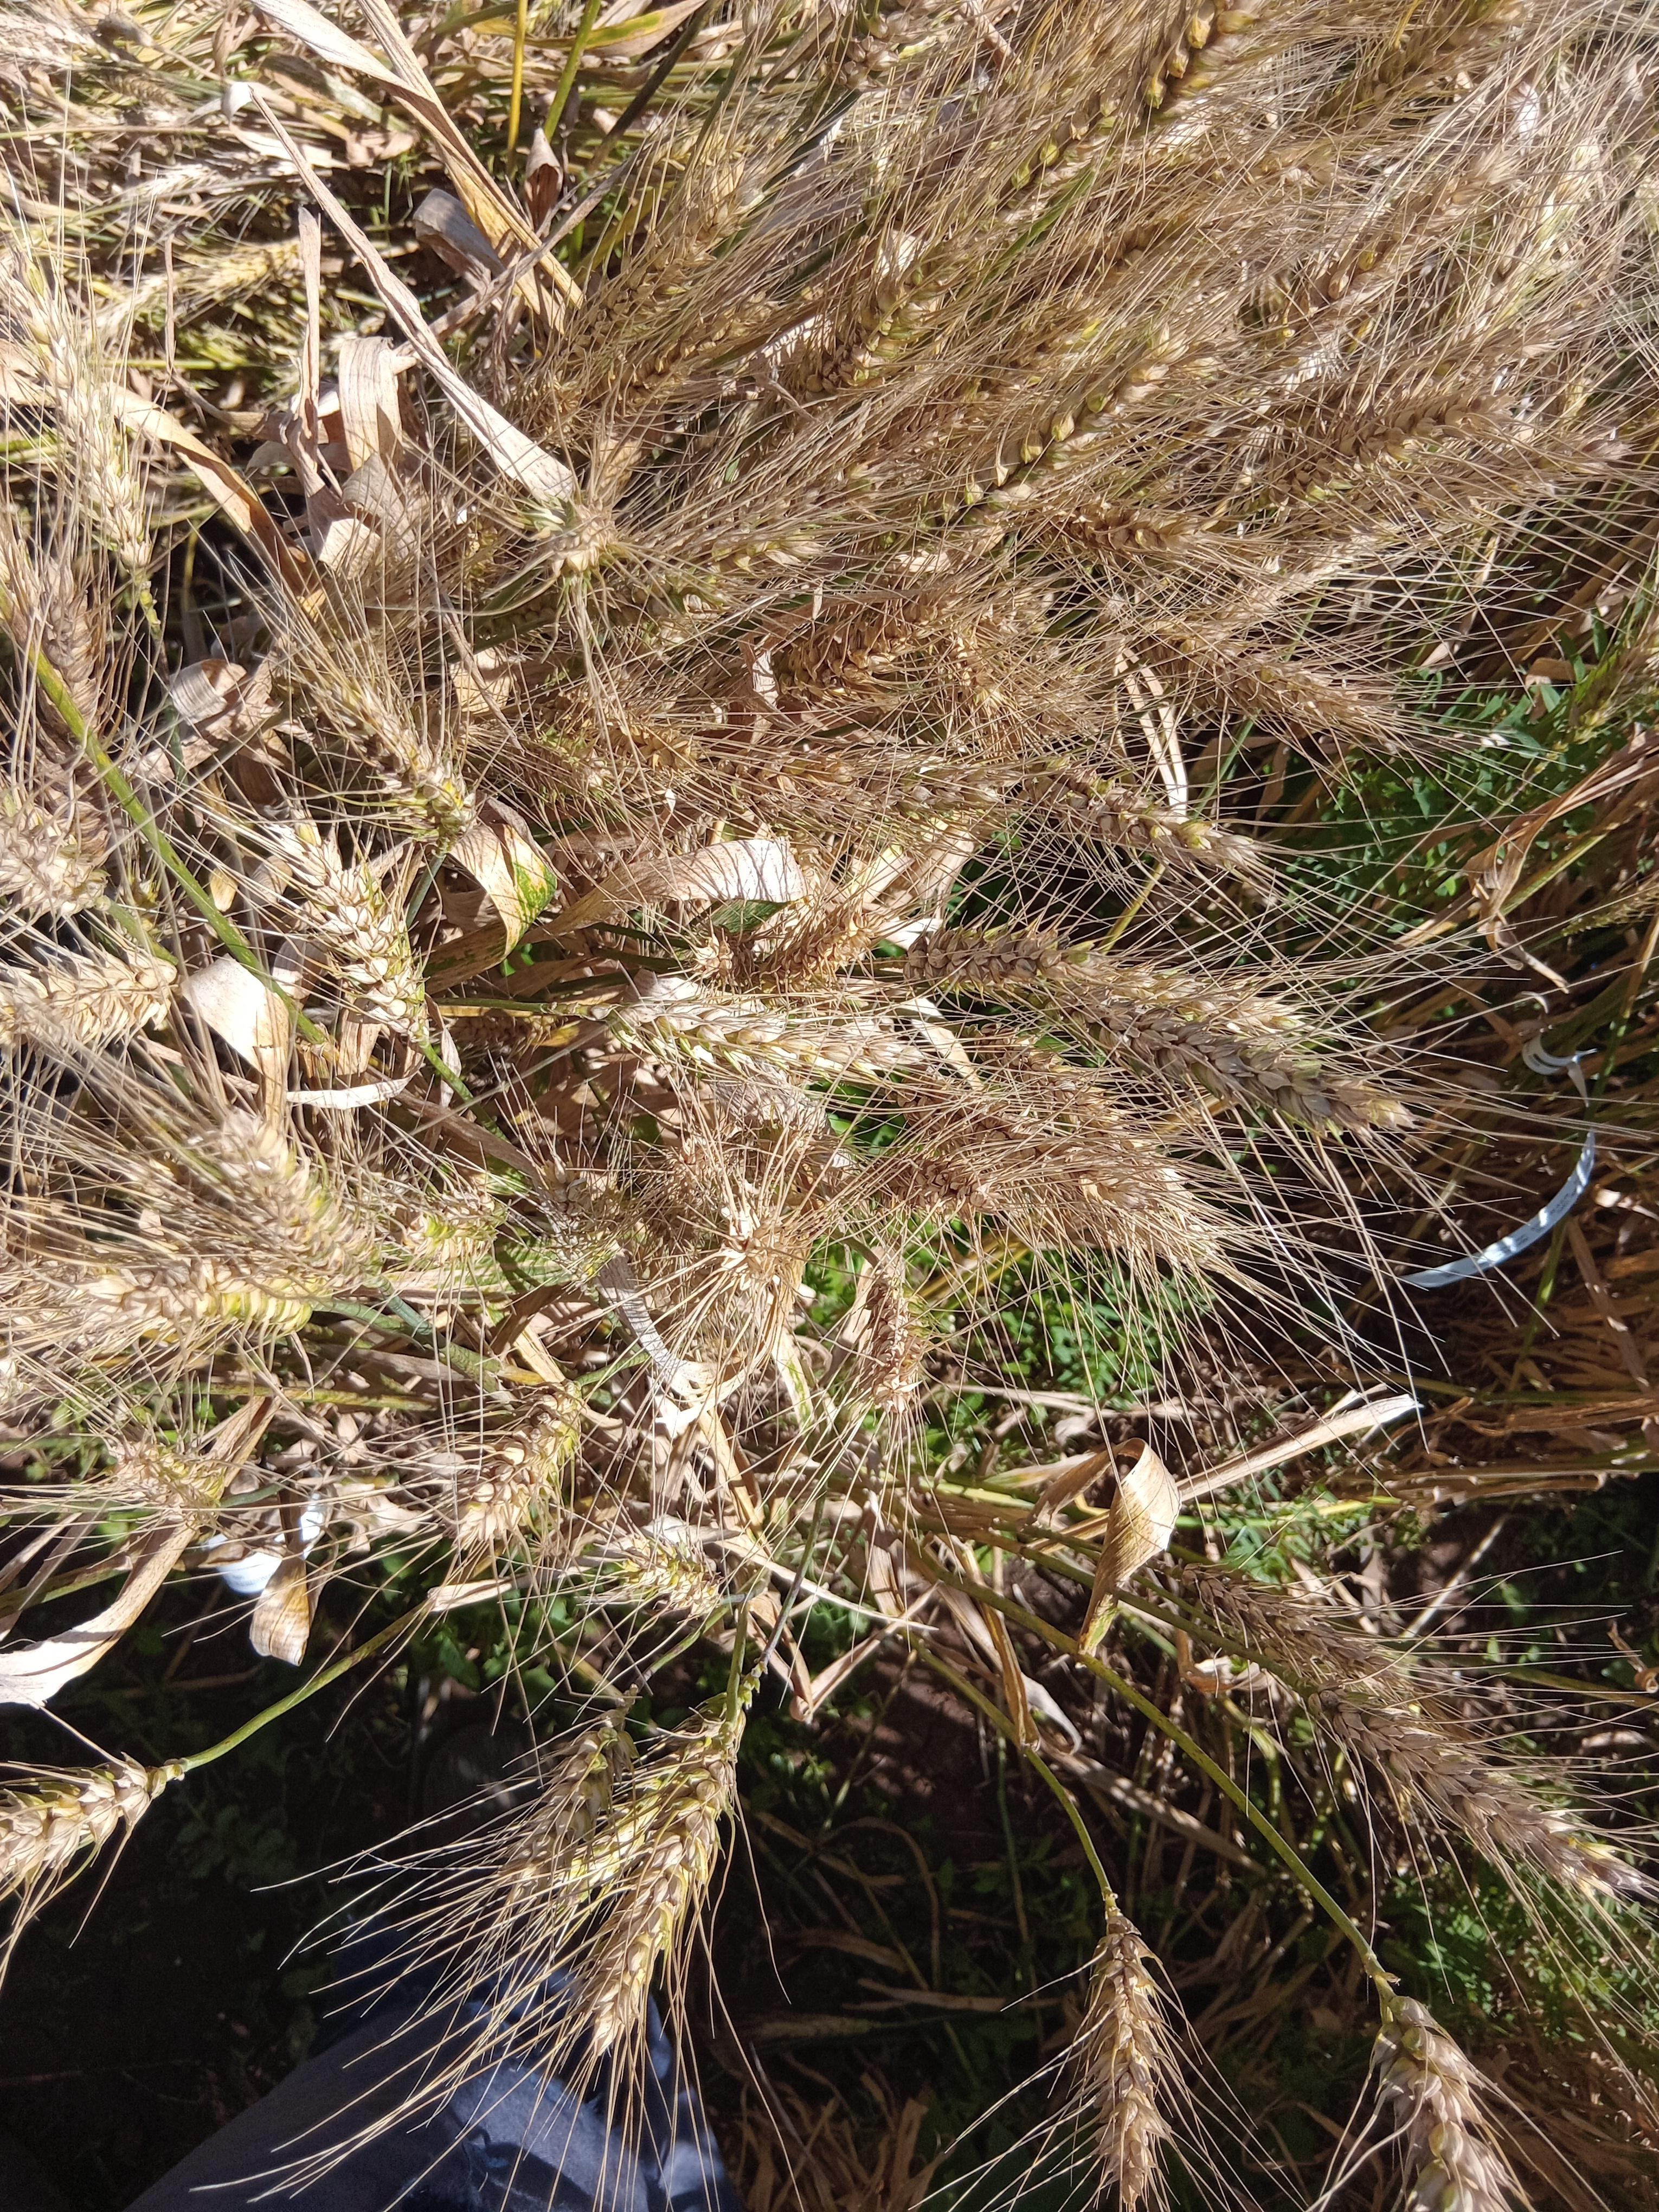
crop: wheat
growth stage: maturity
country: Kenya
